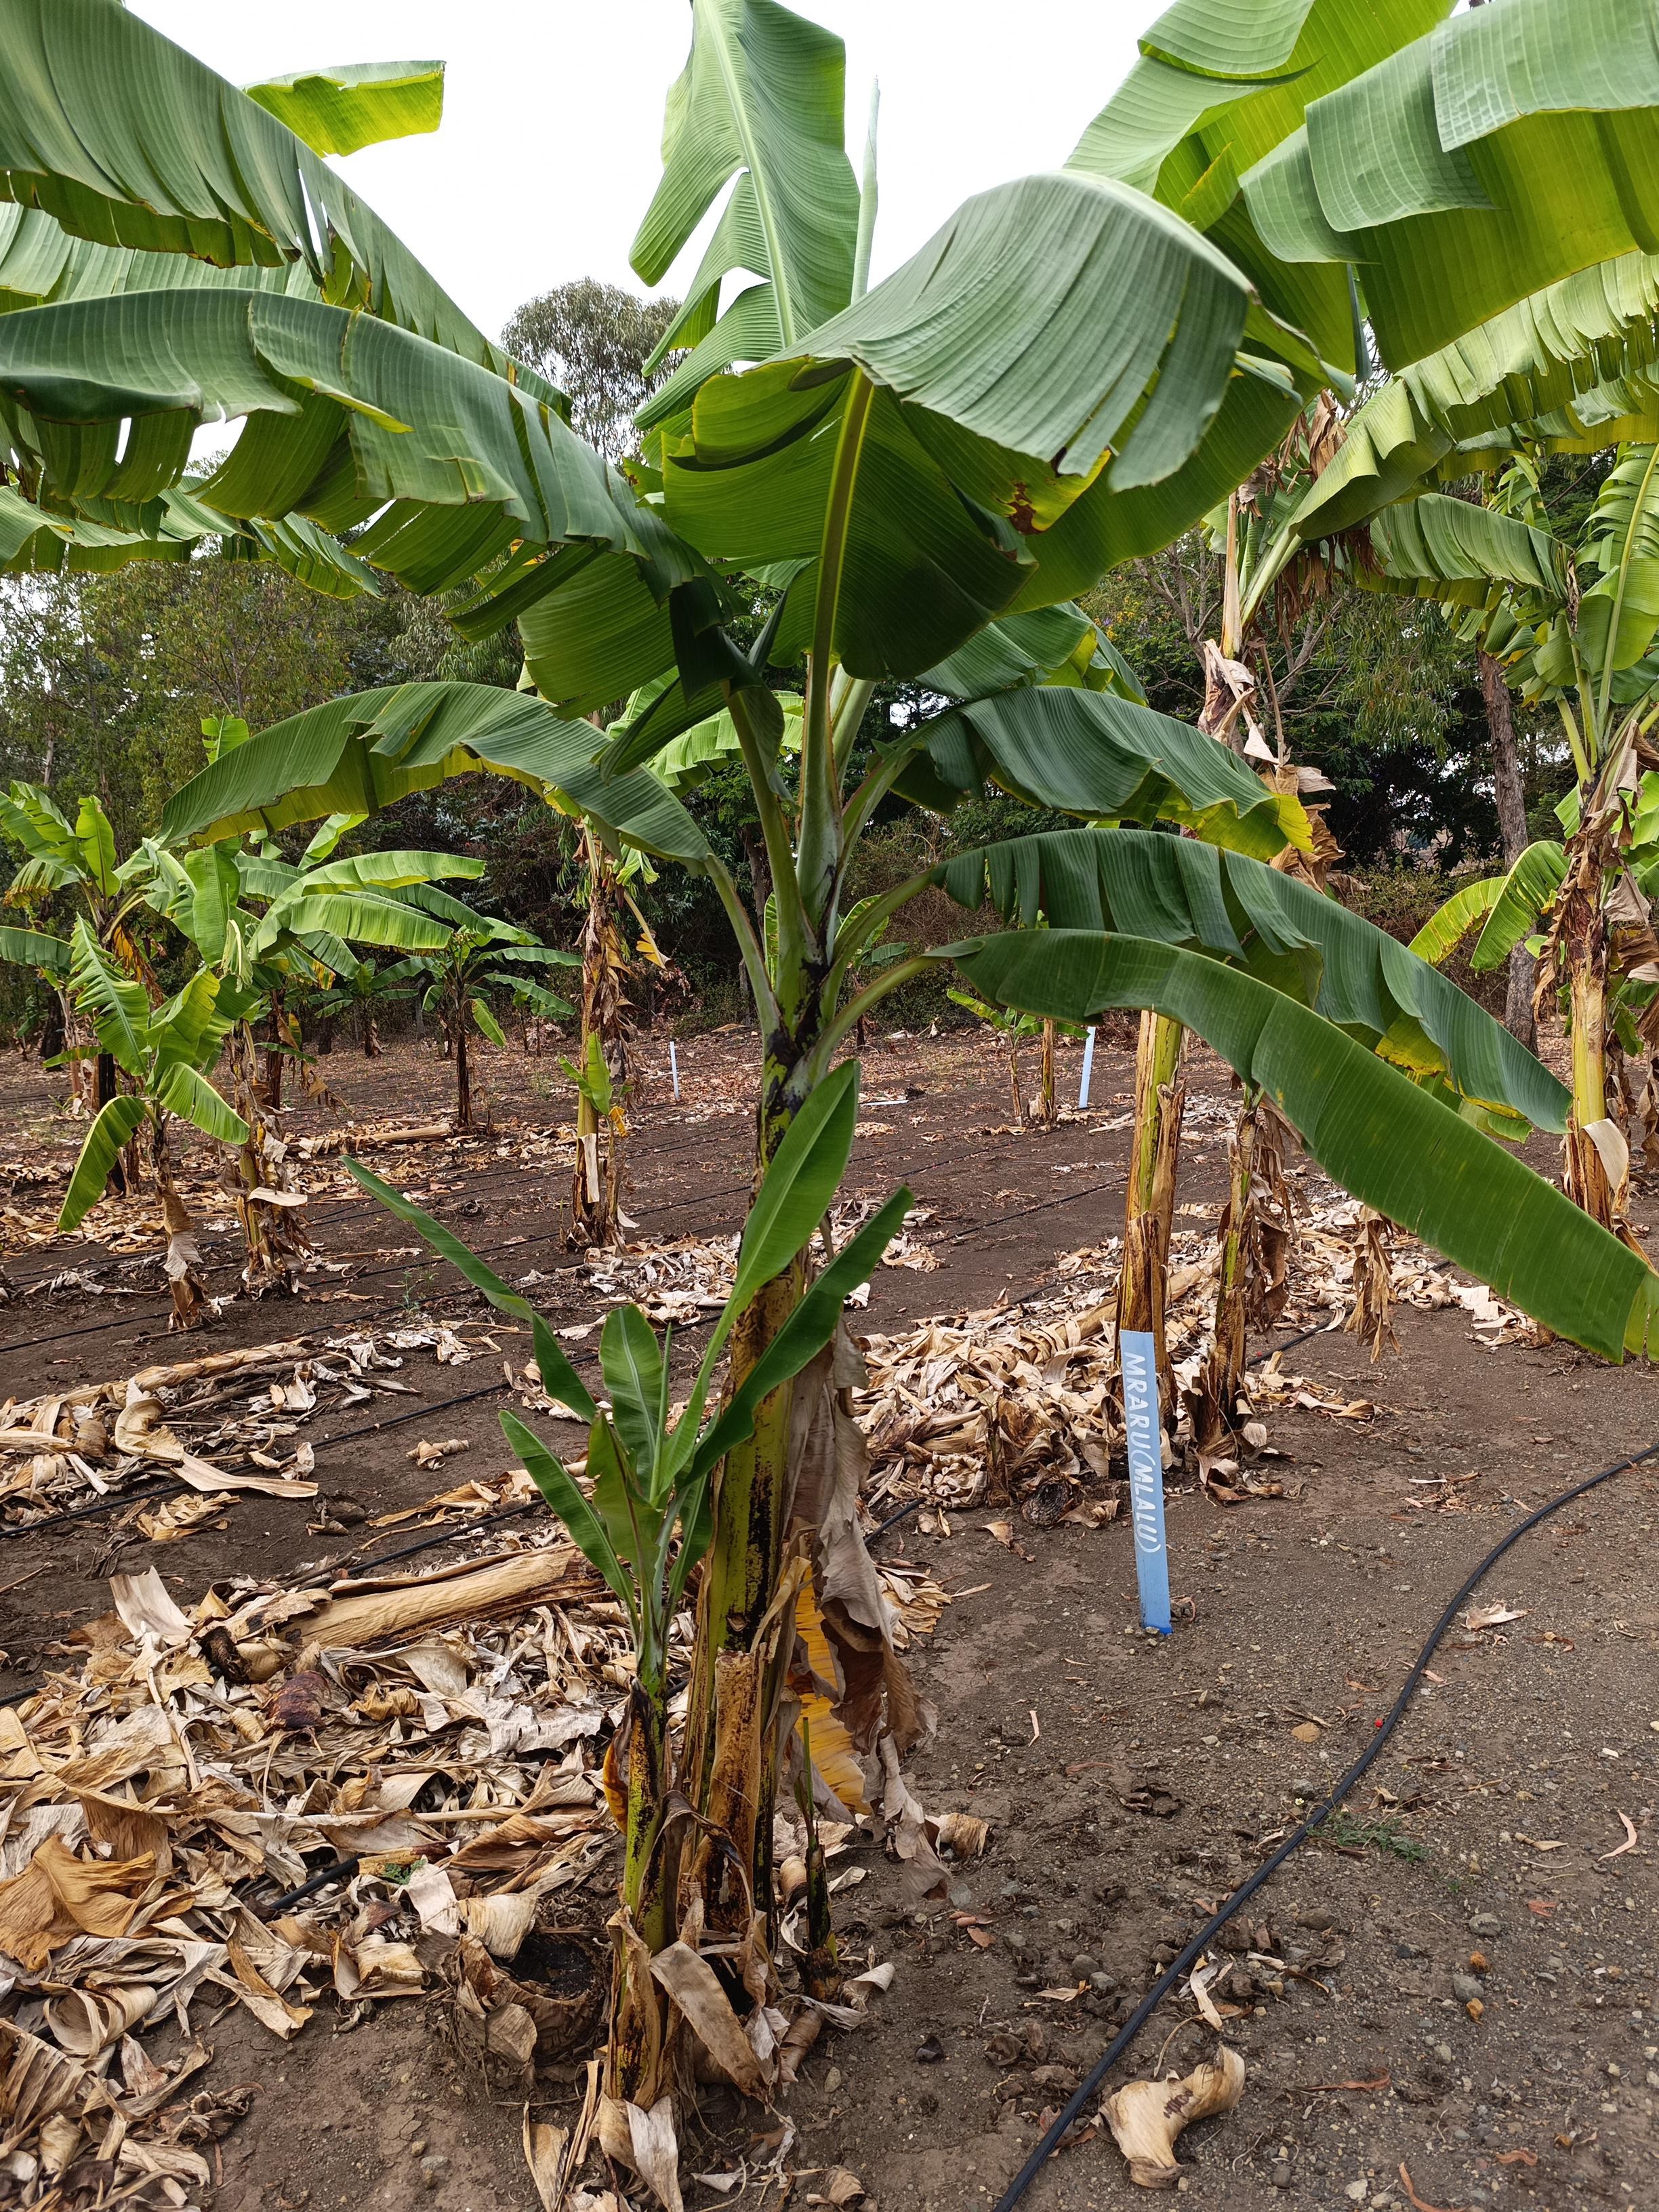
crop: banana
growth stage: vegetative
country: Tanzania
